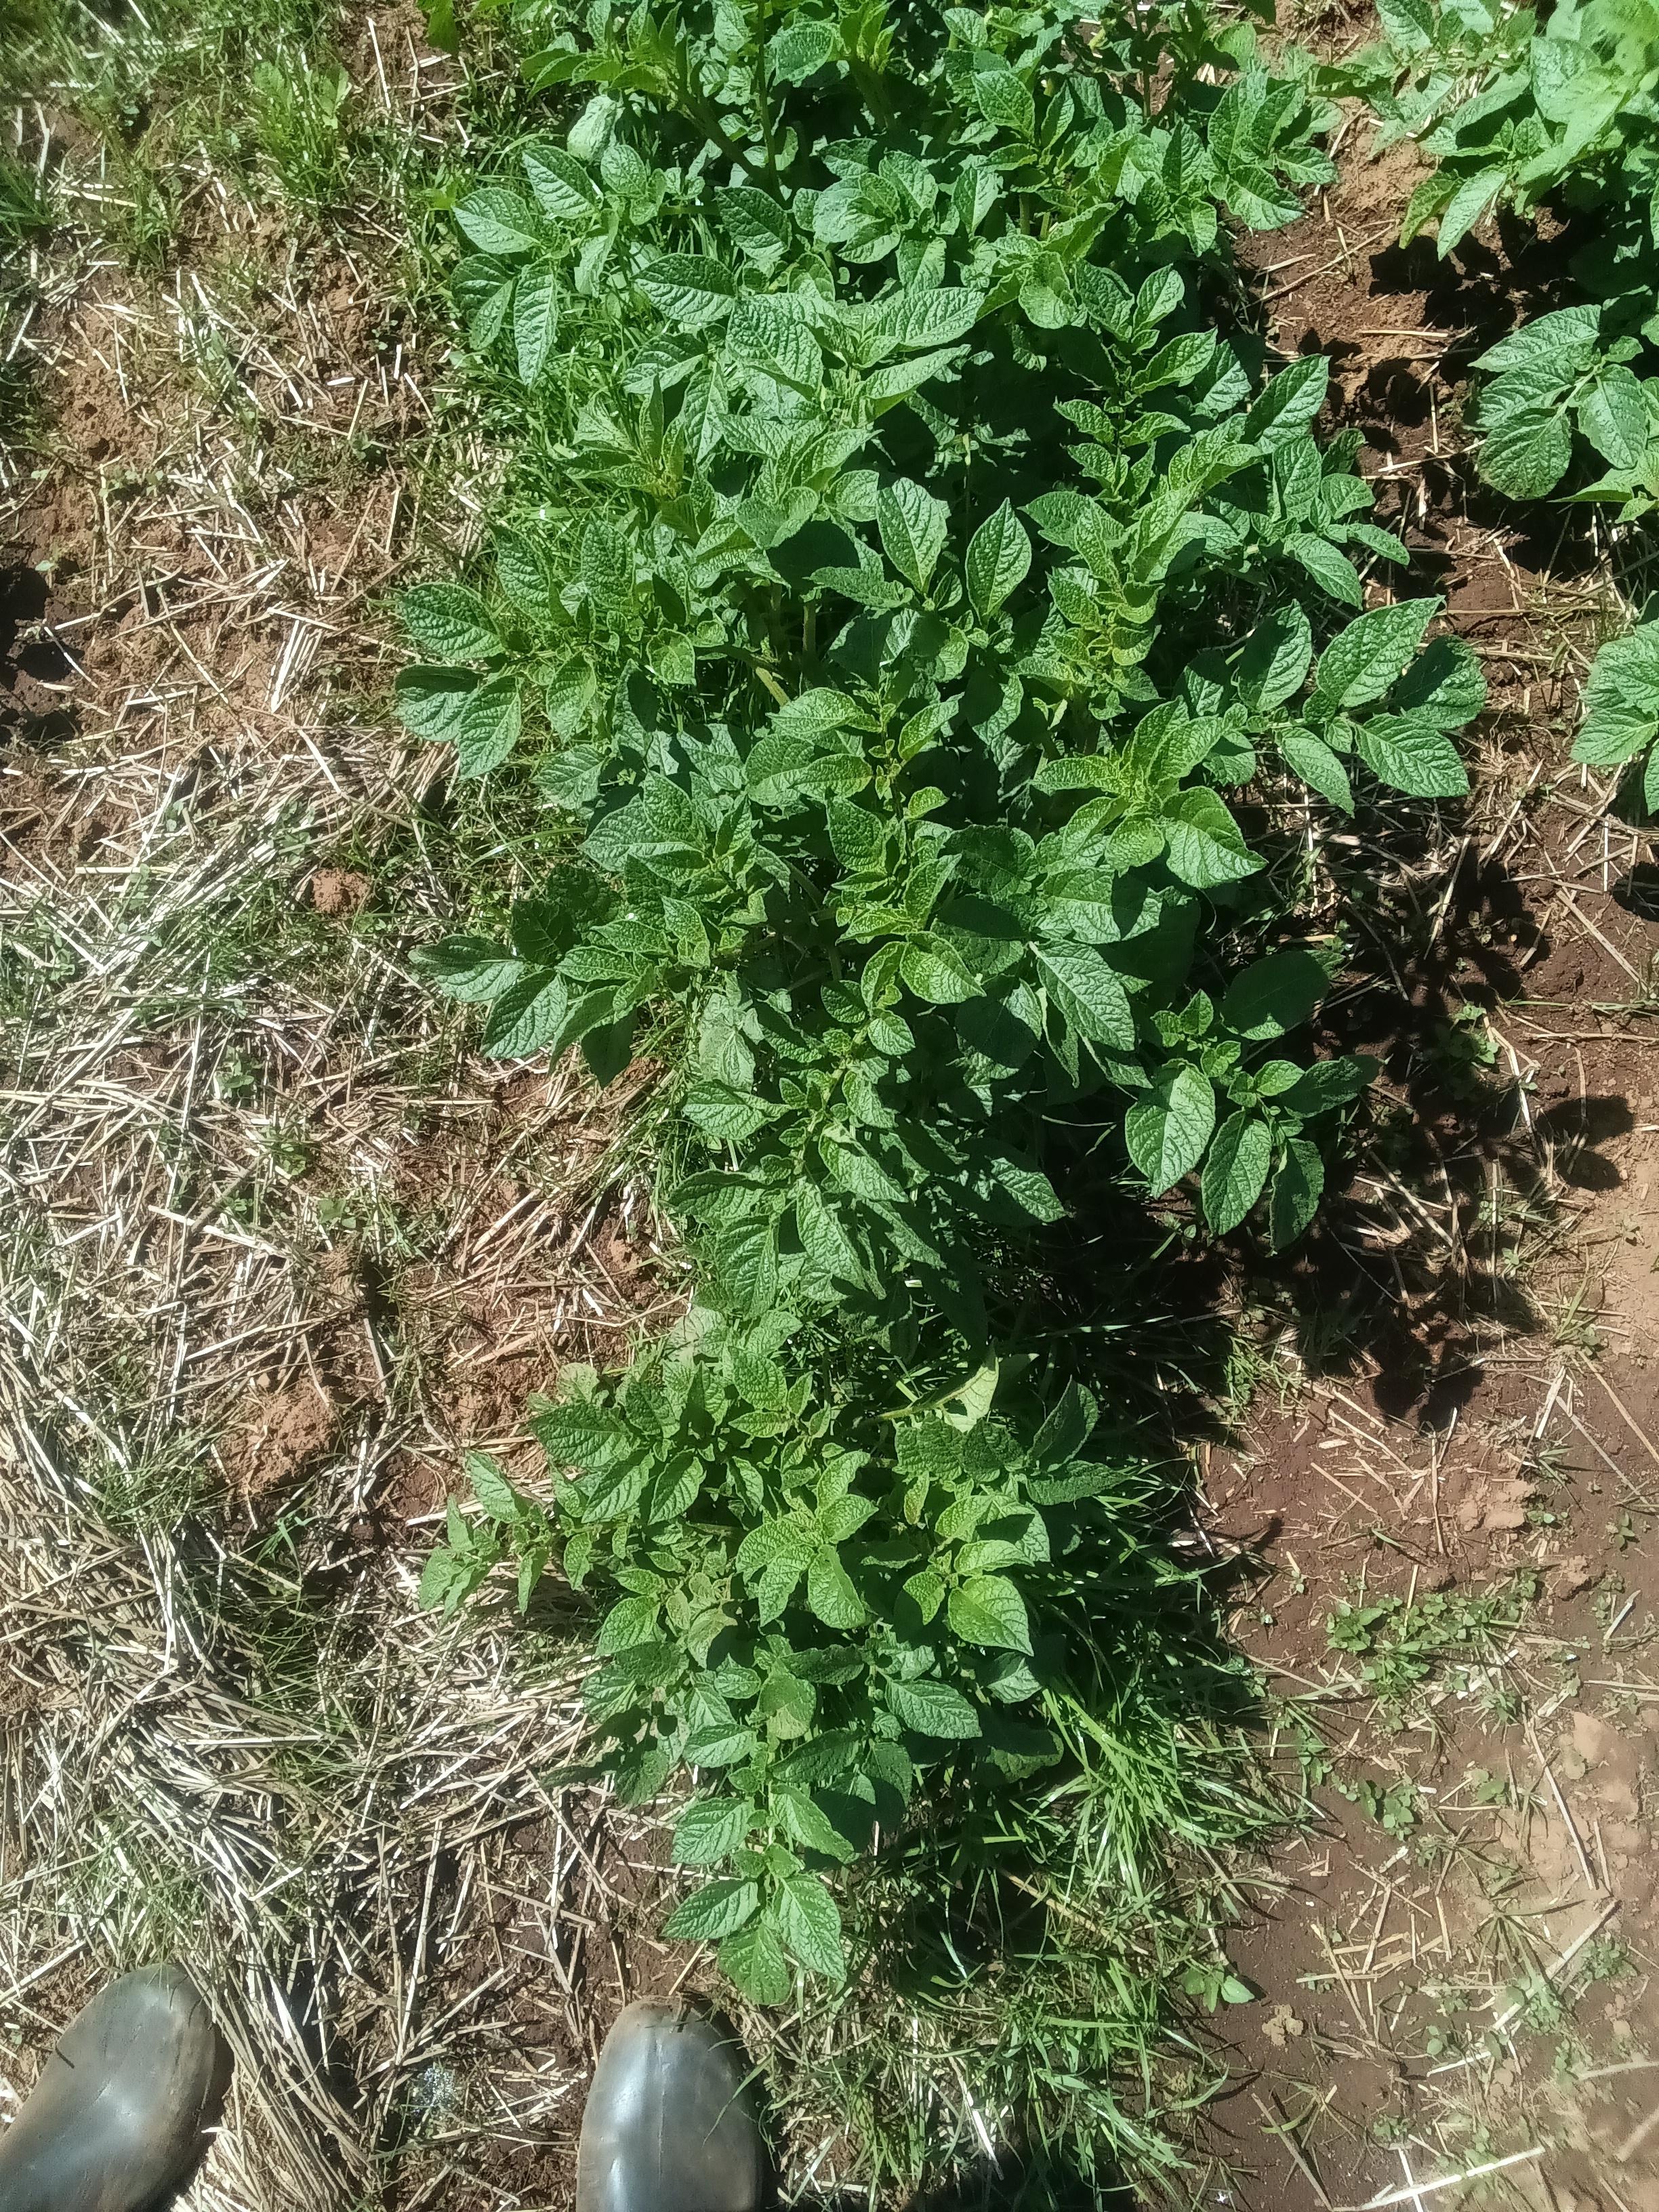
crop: potato
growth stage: vegetative
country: Kenya
